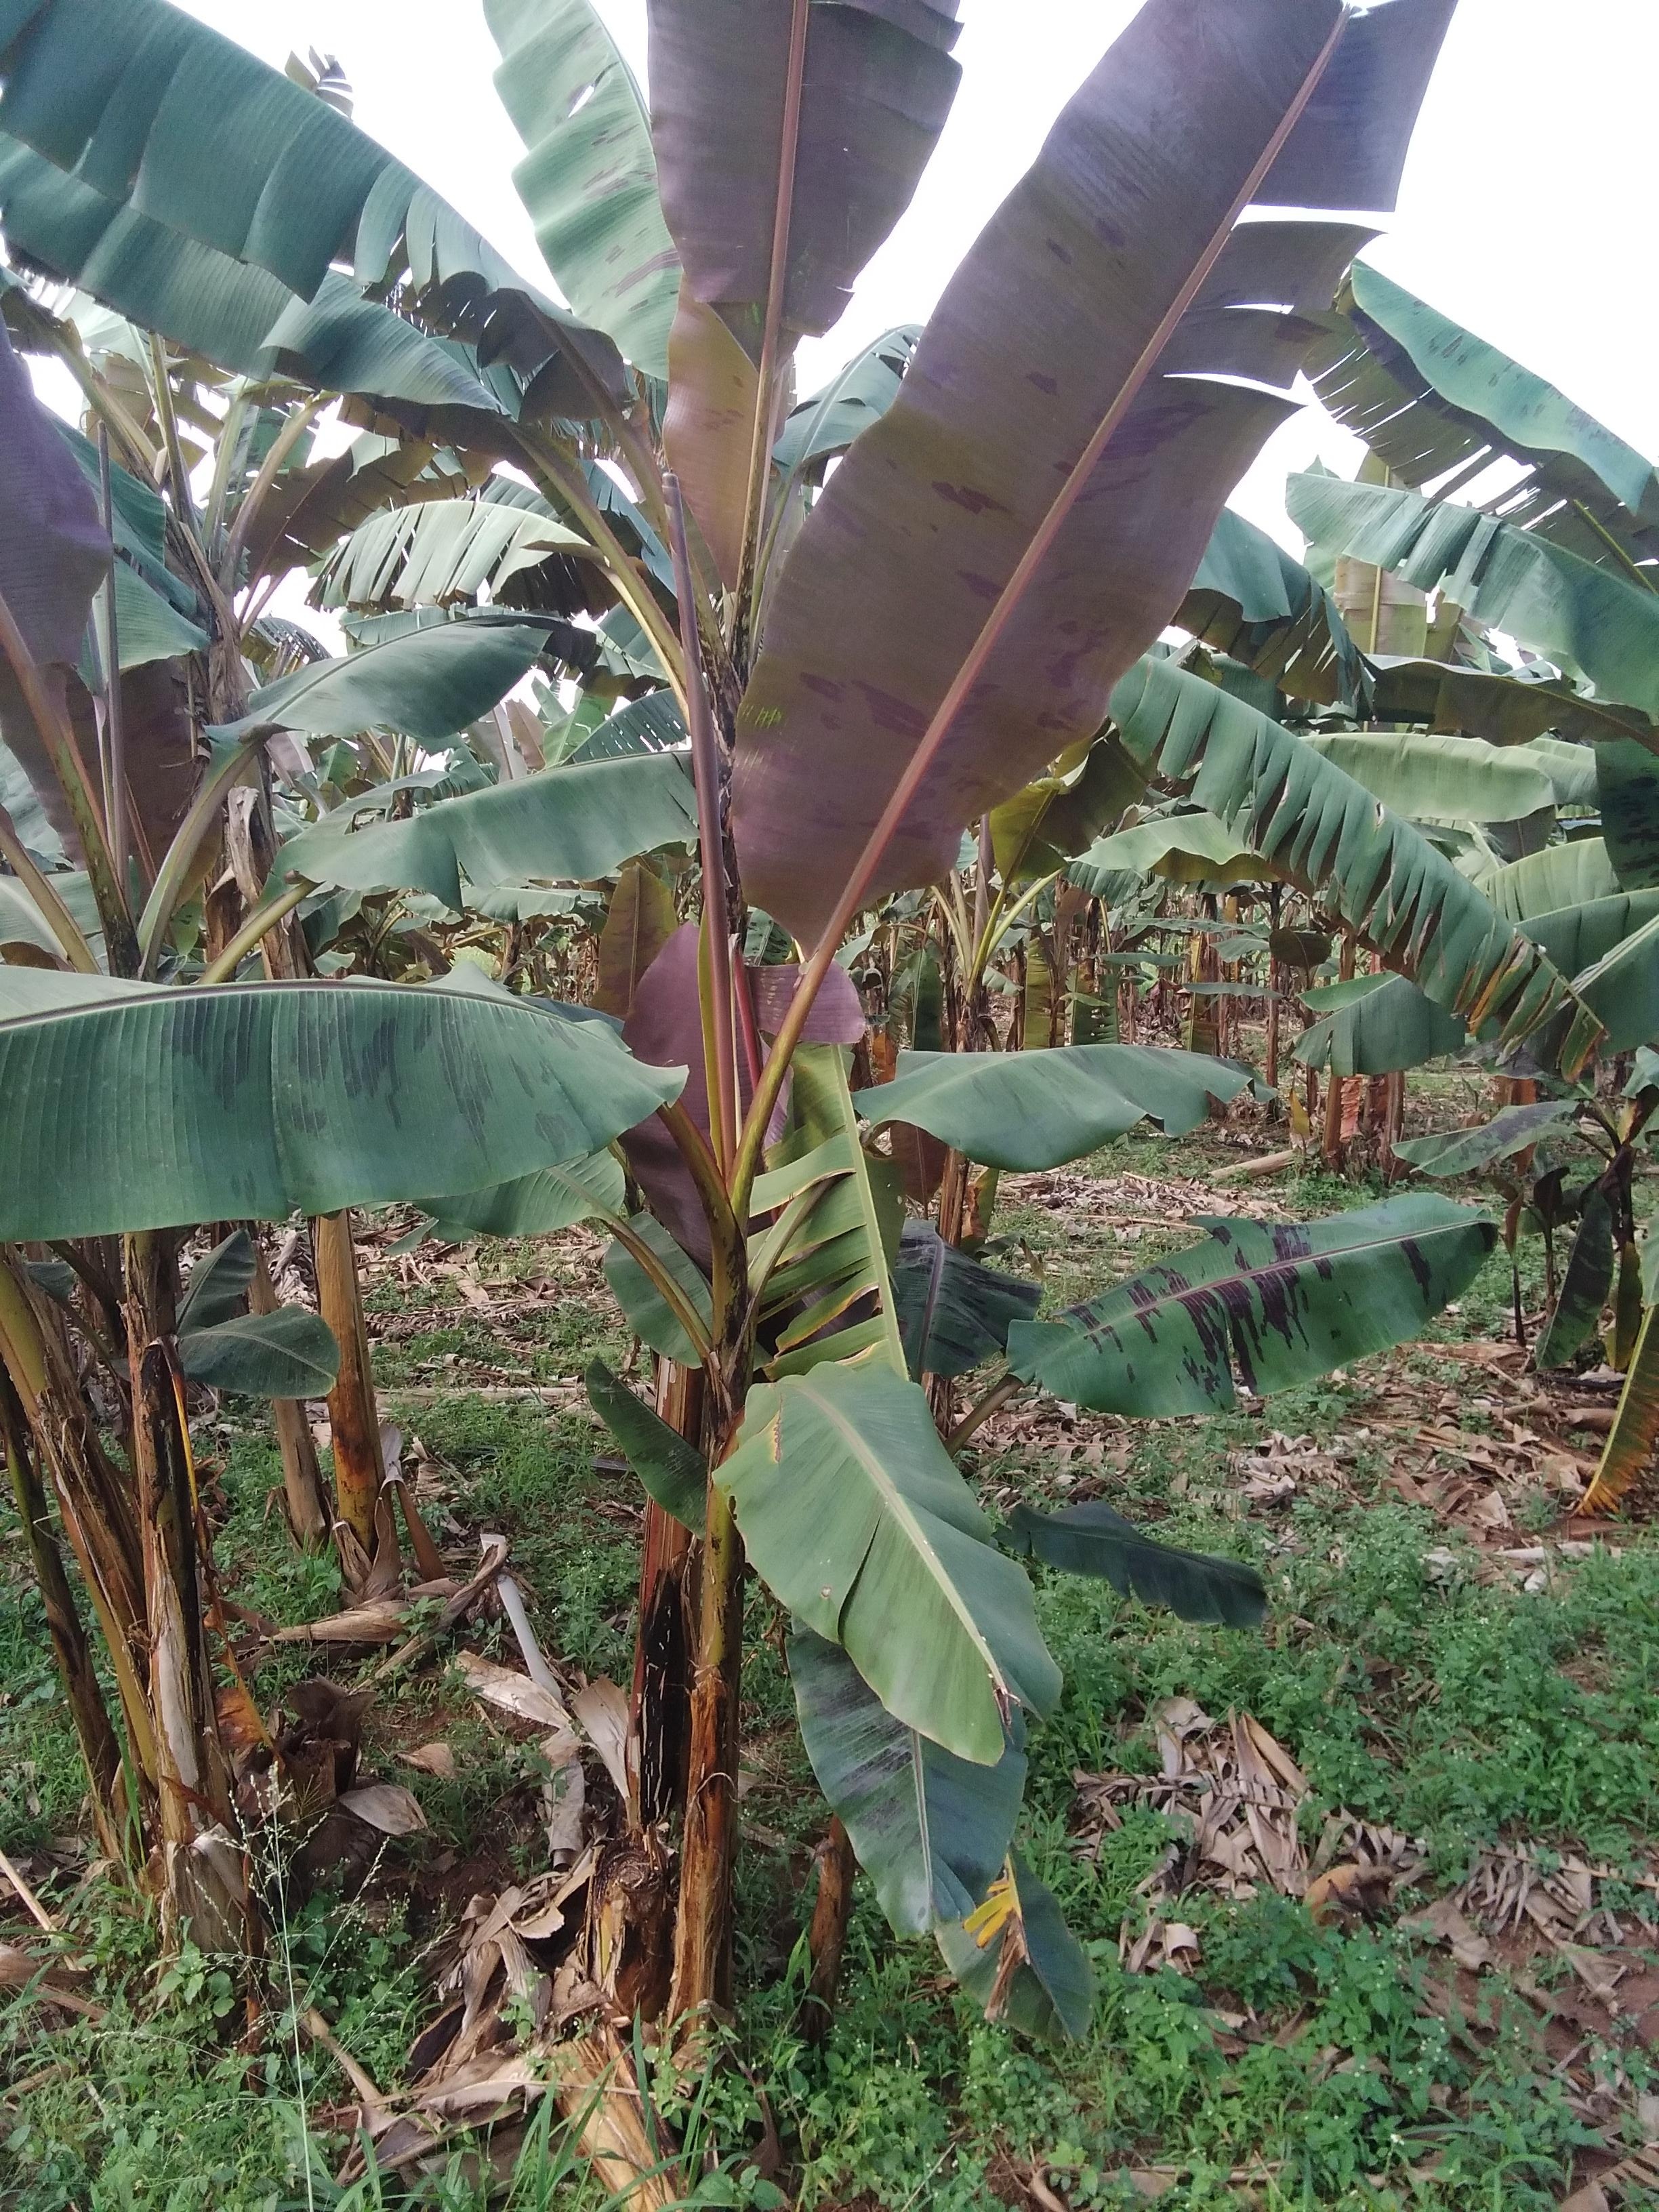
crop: banana
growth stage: vegetative
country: Tanzania
